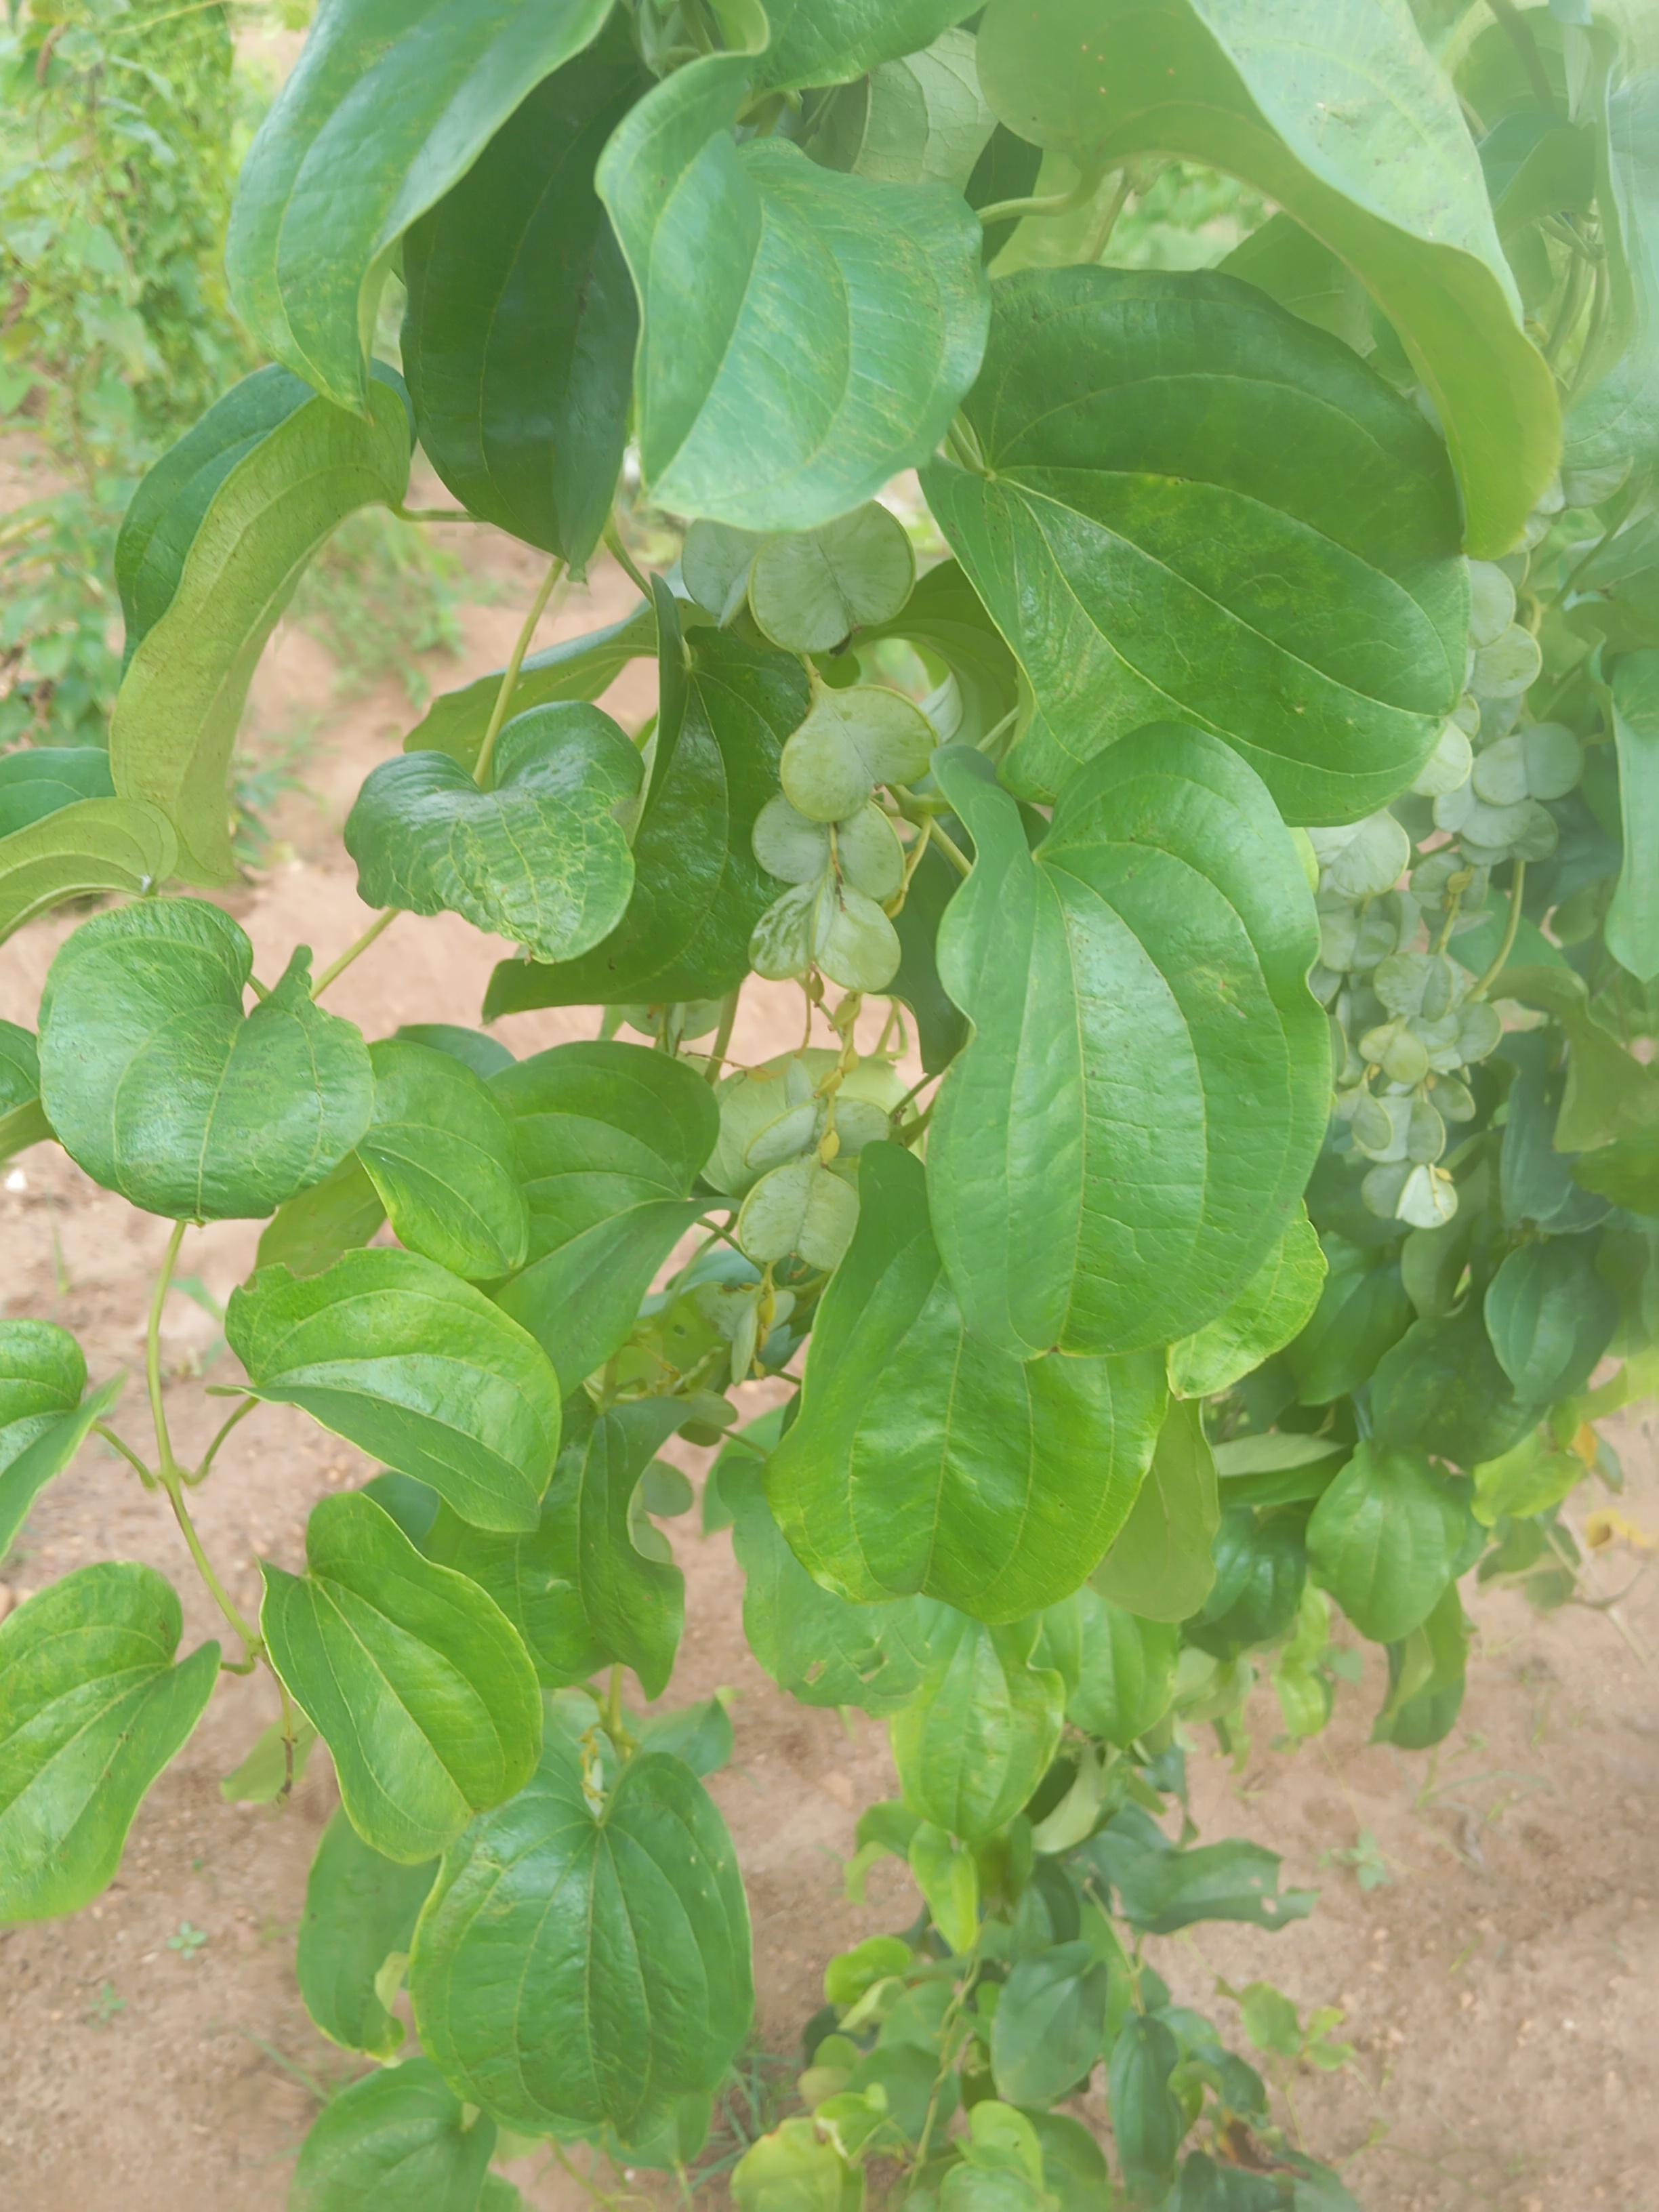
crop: yam
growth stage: sprouting emergence
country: Nigeria
